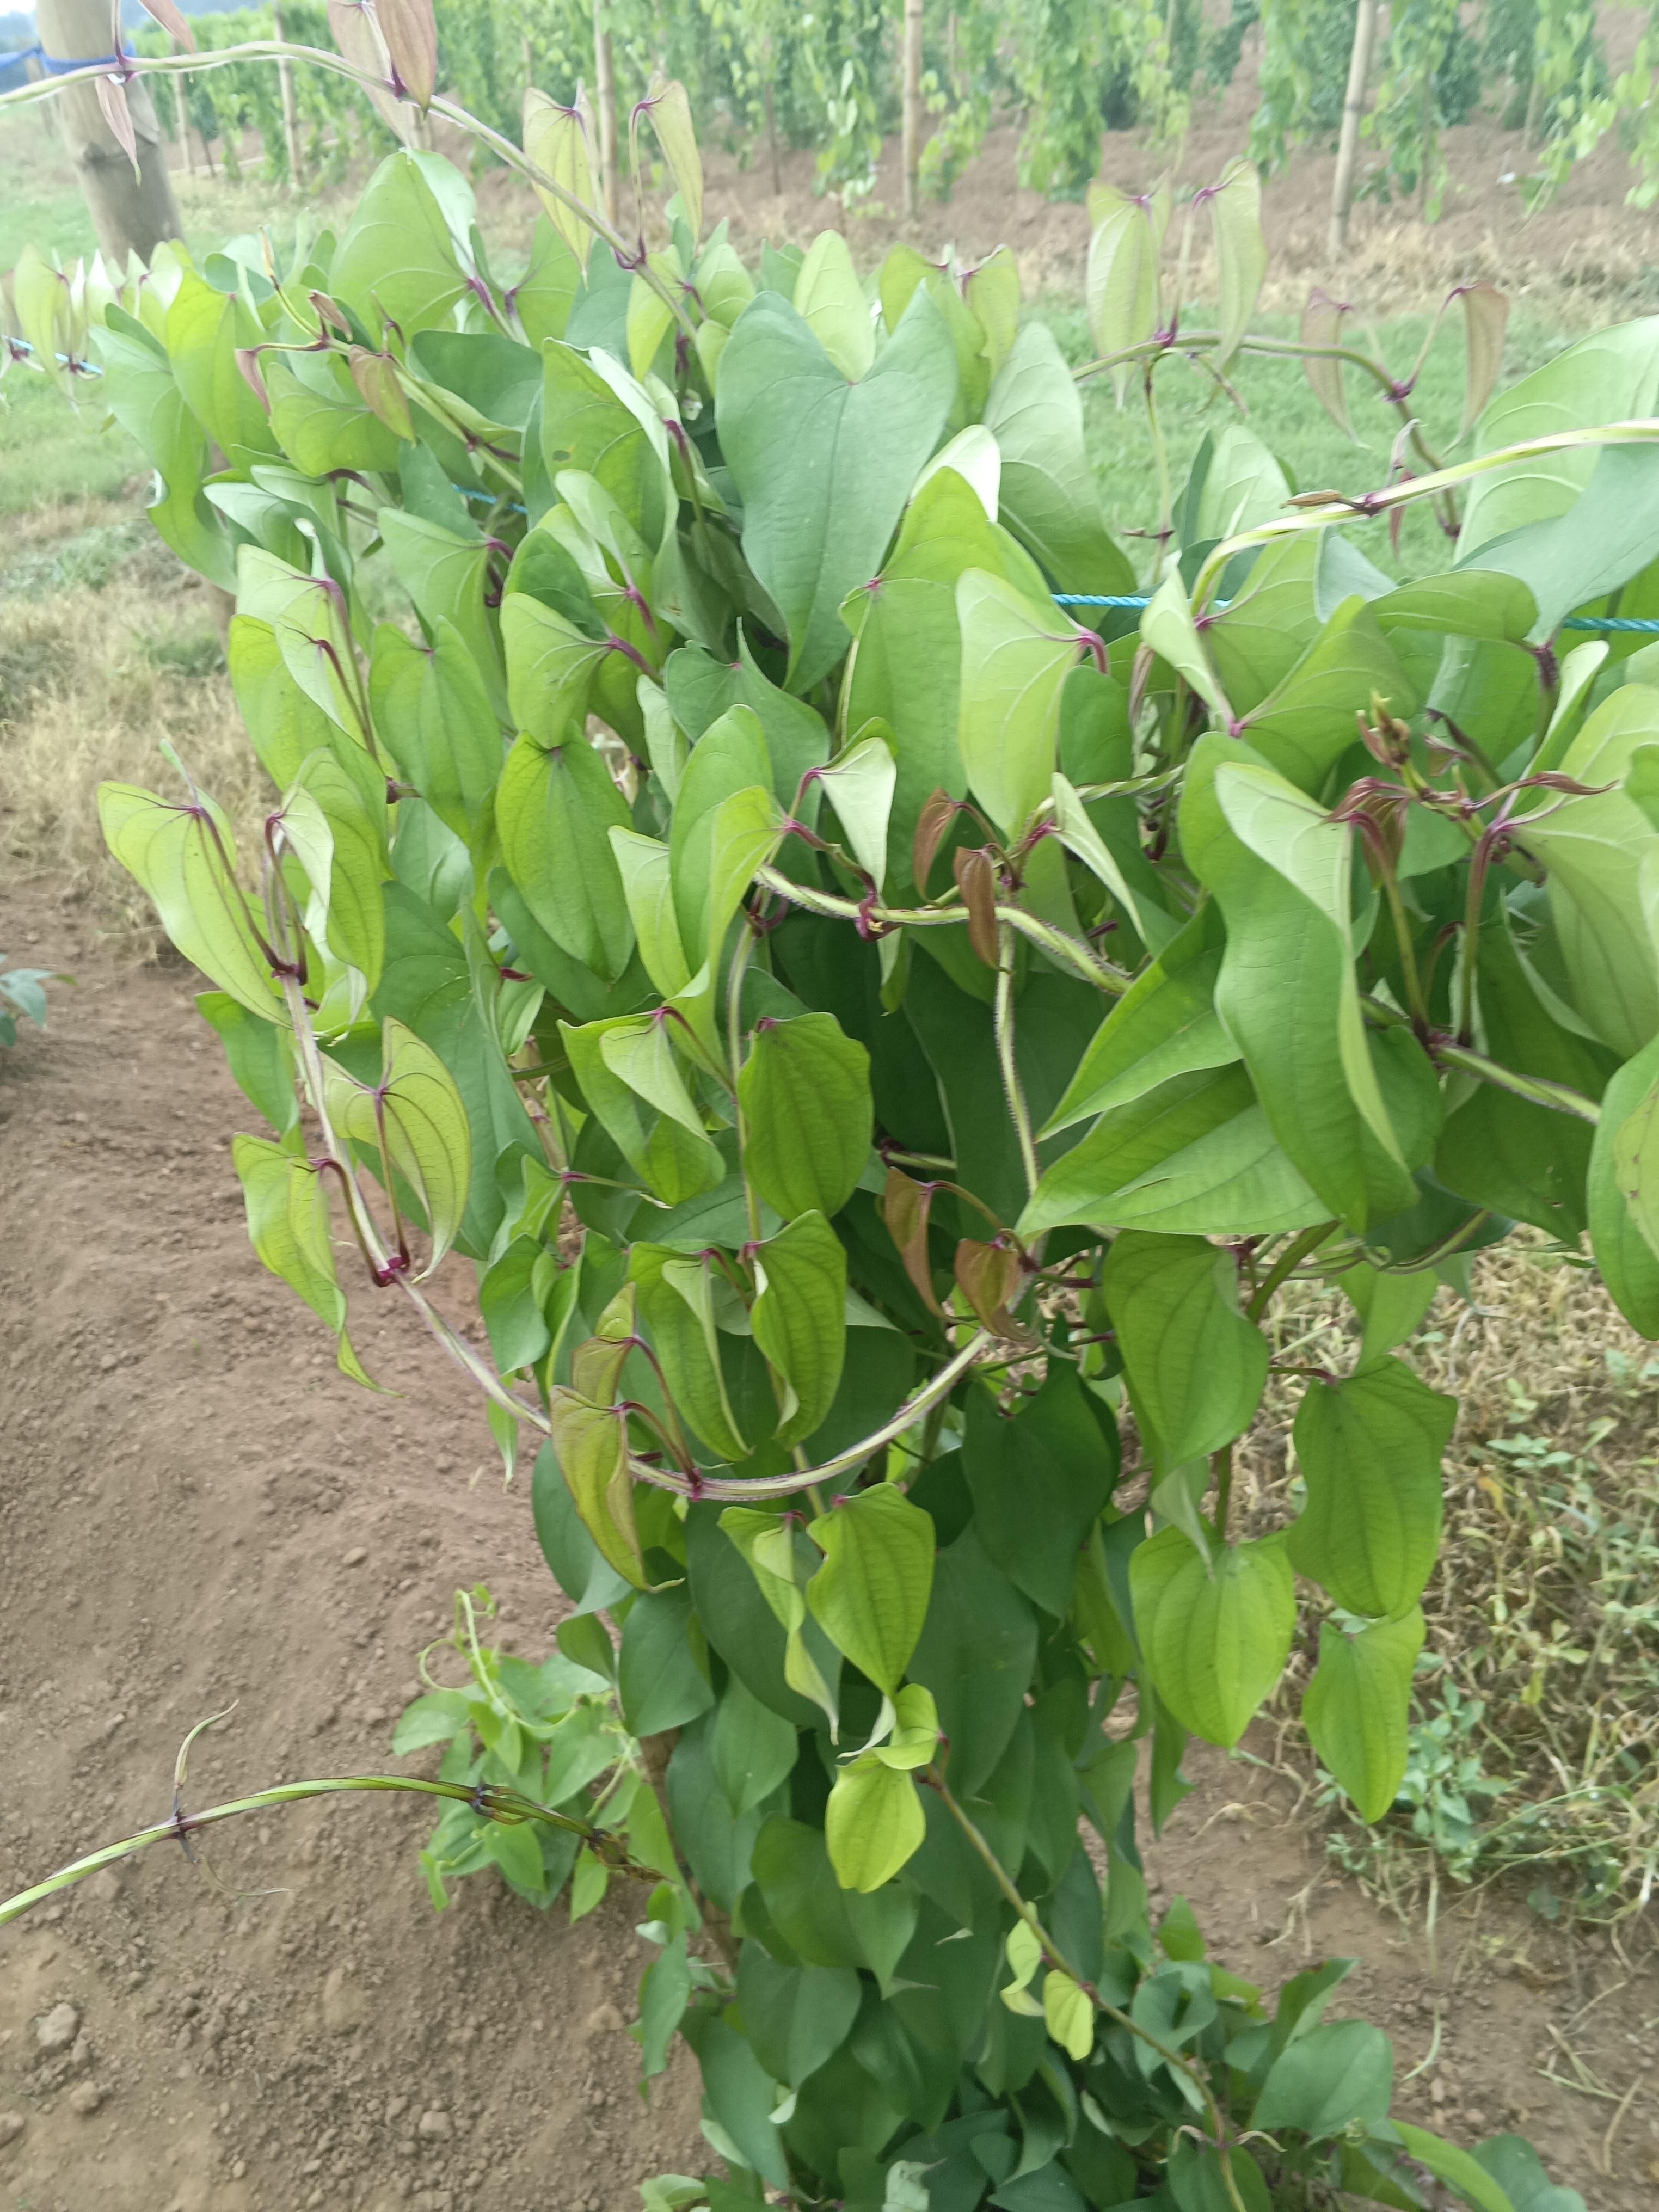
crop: yam
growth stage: vegetative
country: Nigeria
